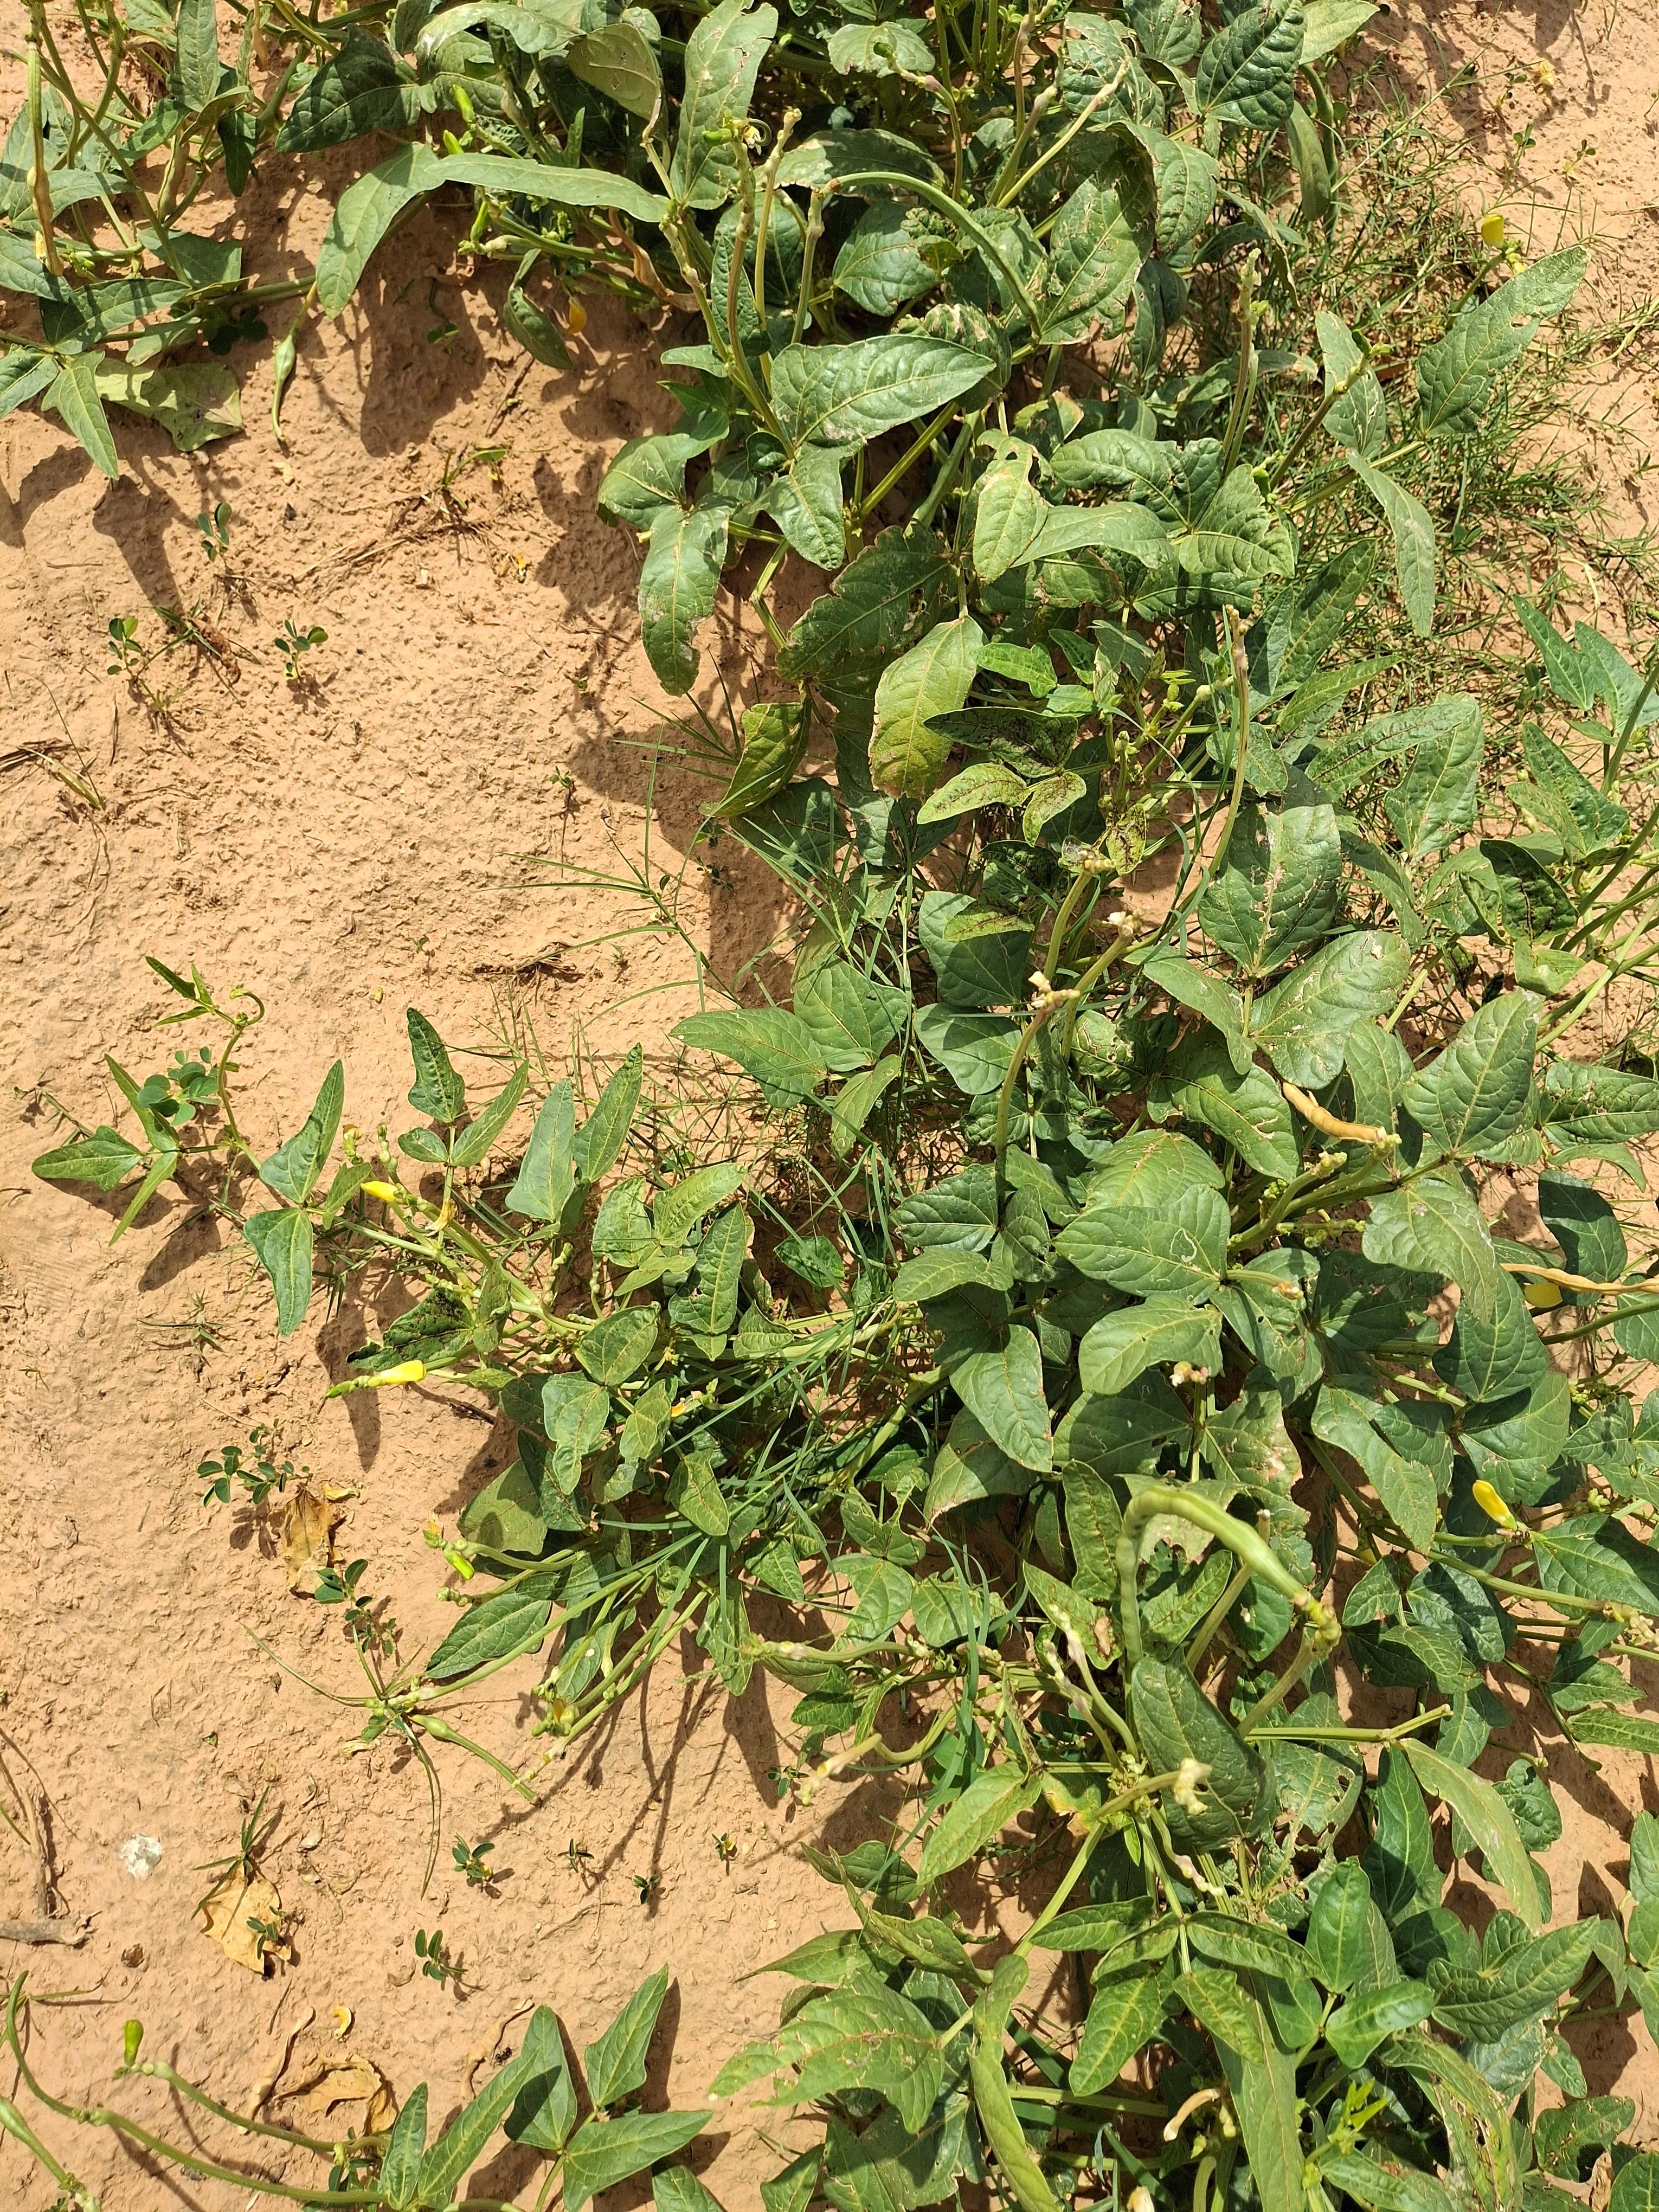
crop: cowpea
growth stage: harvest maturity
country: Nigeria
